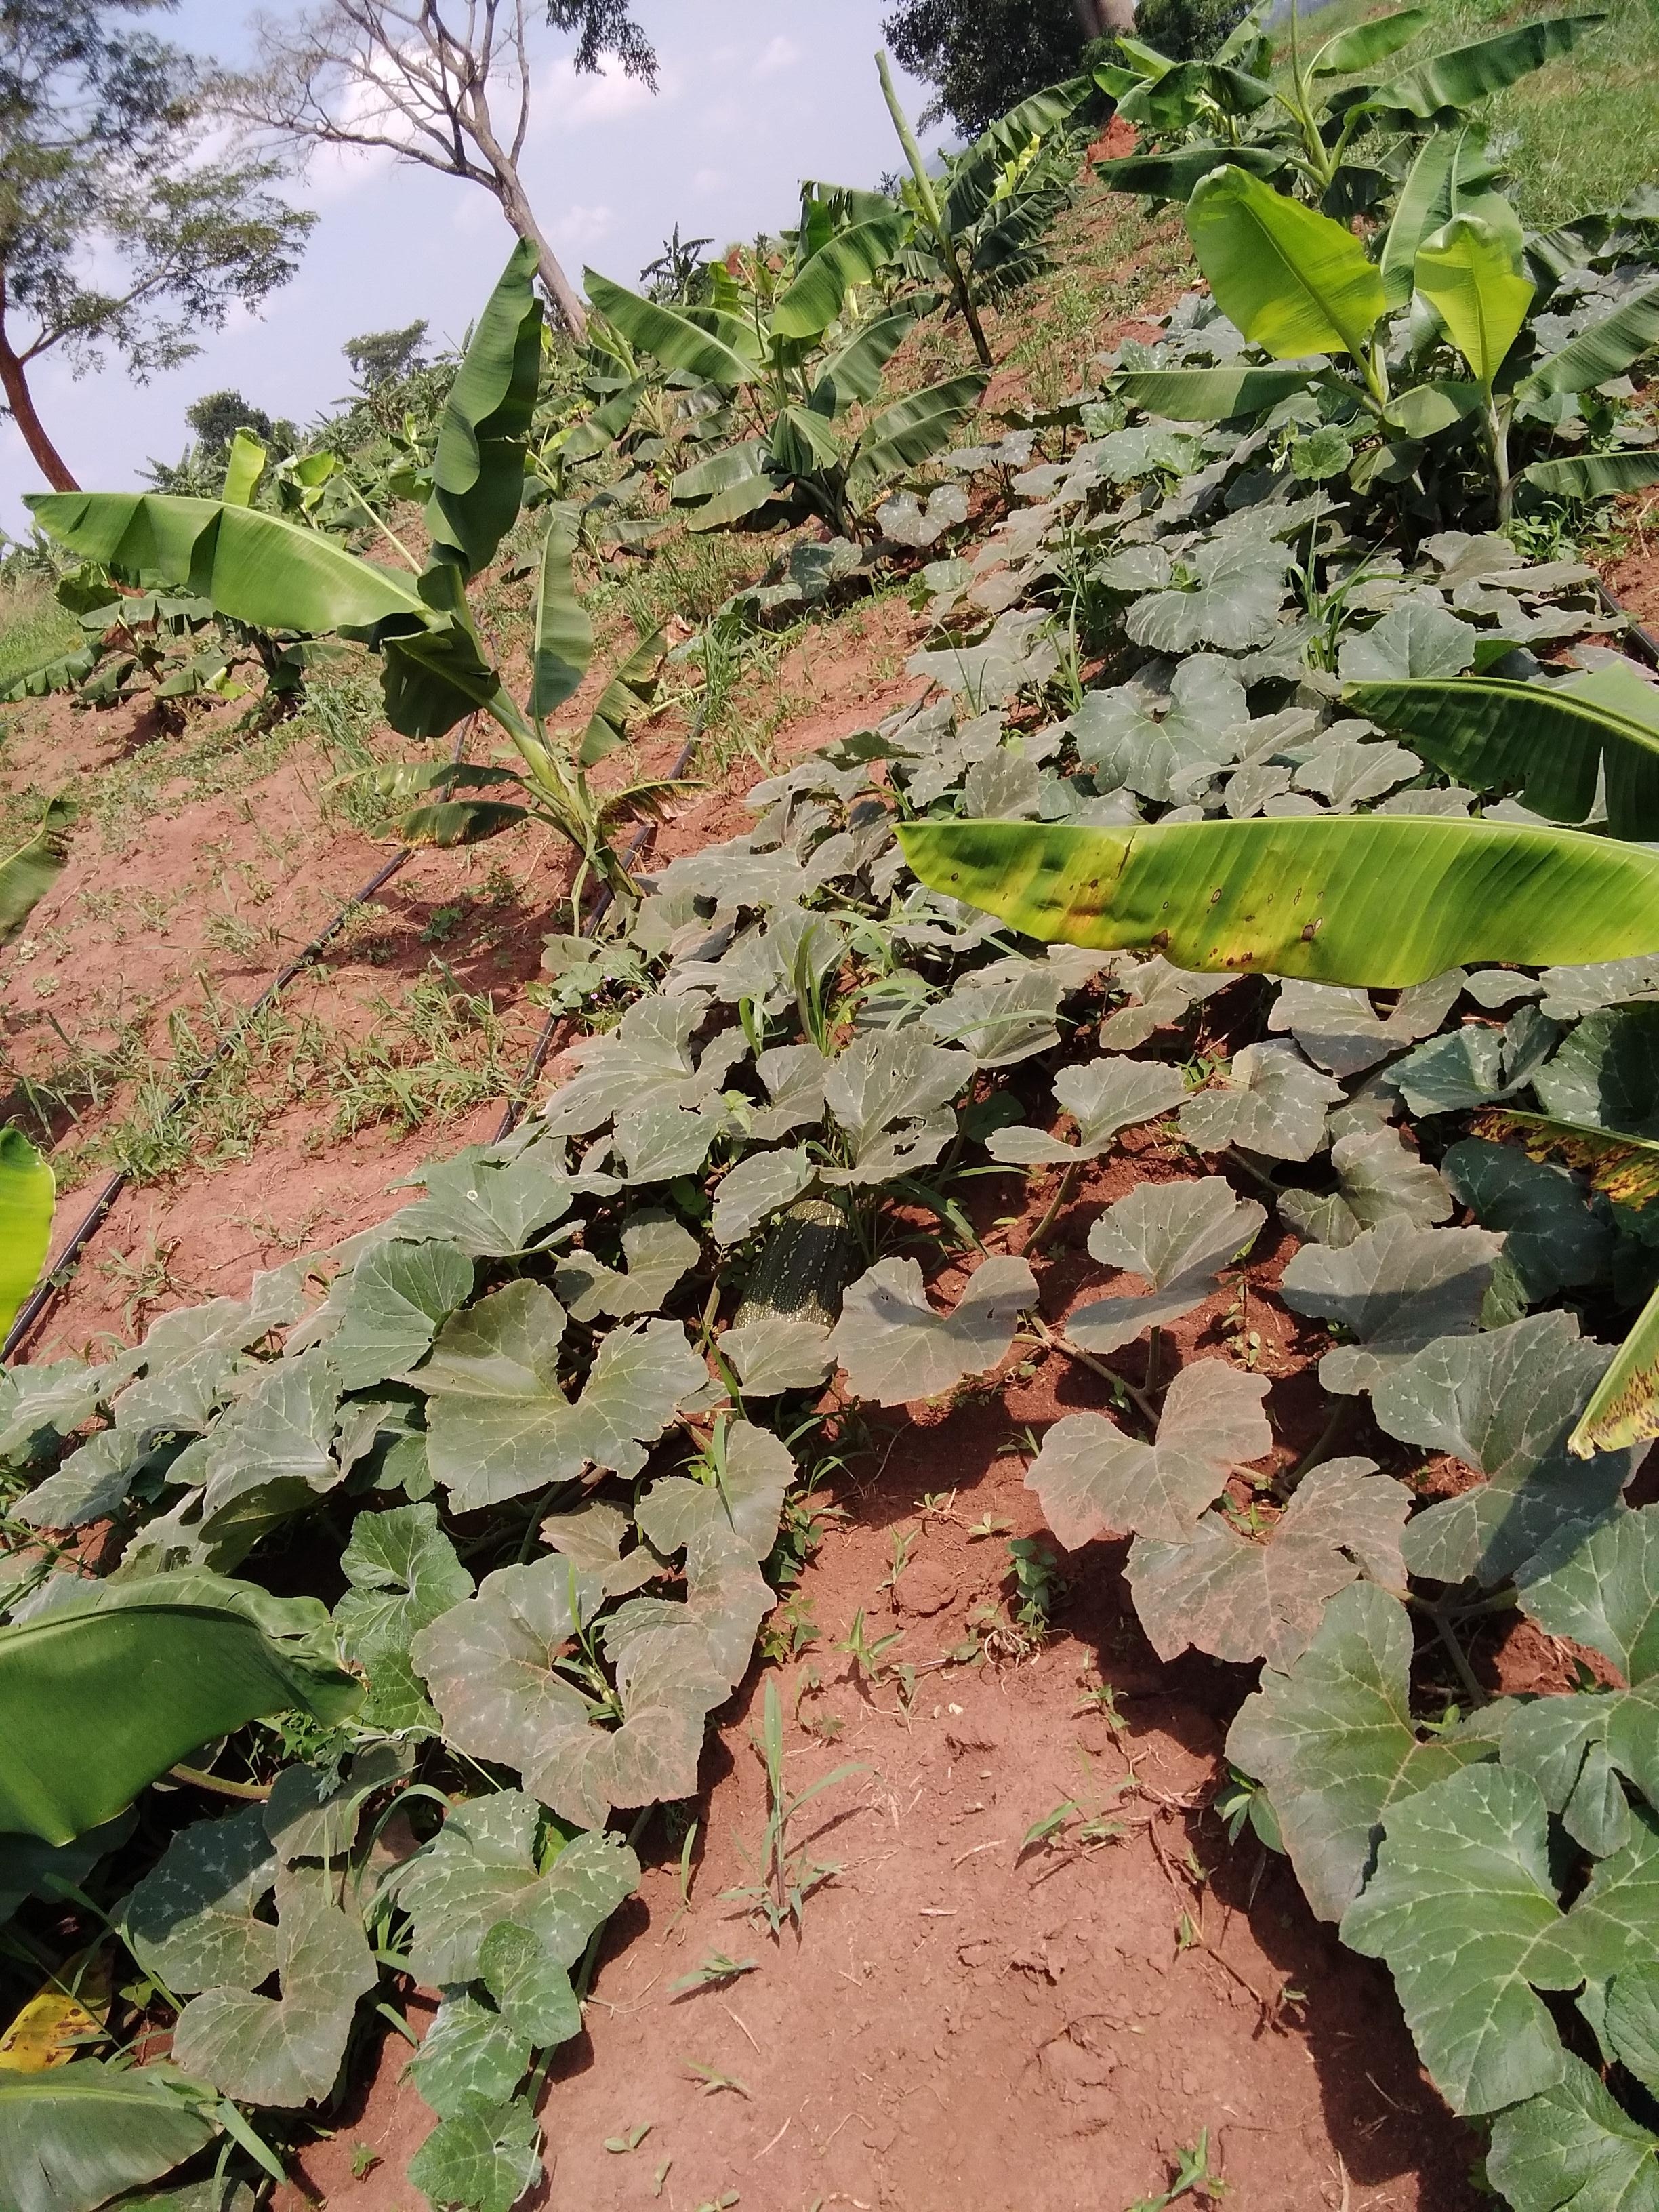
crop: banana
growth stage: vegetative
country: Uganda
